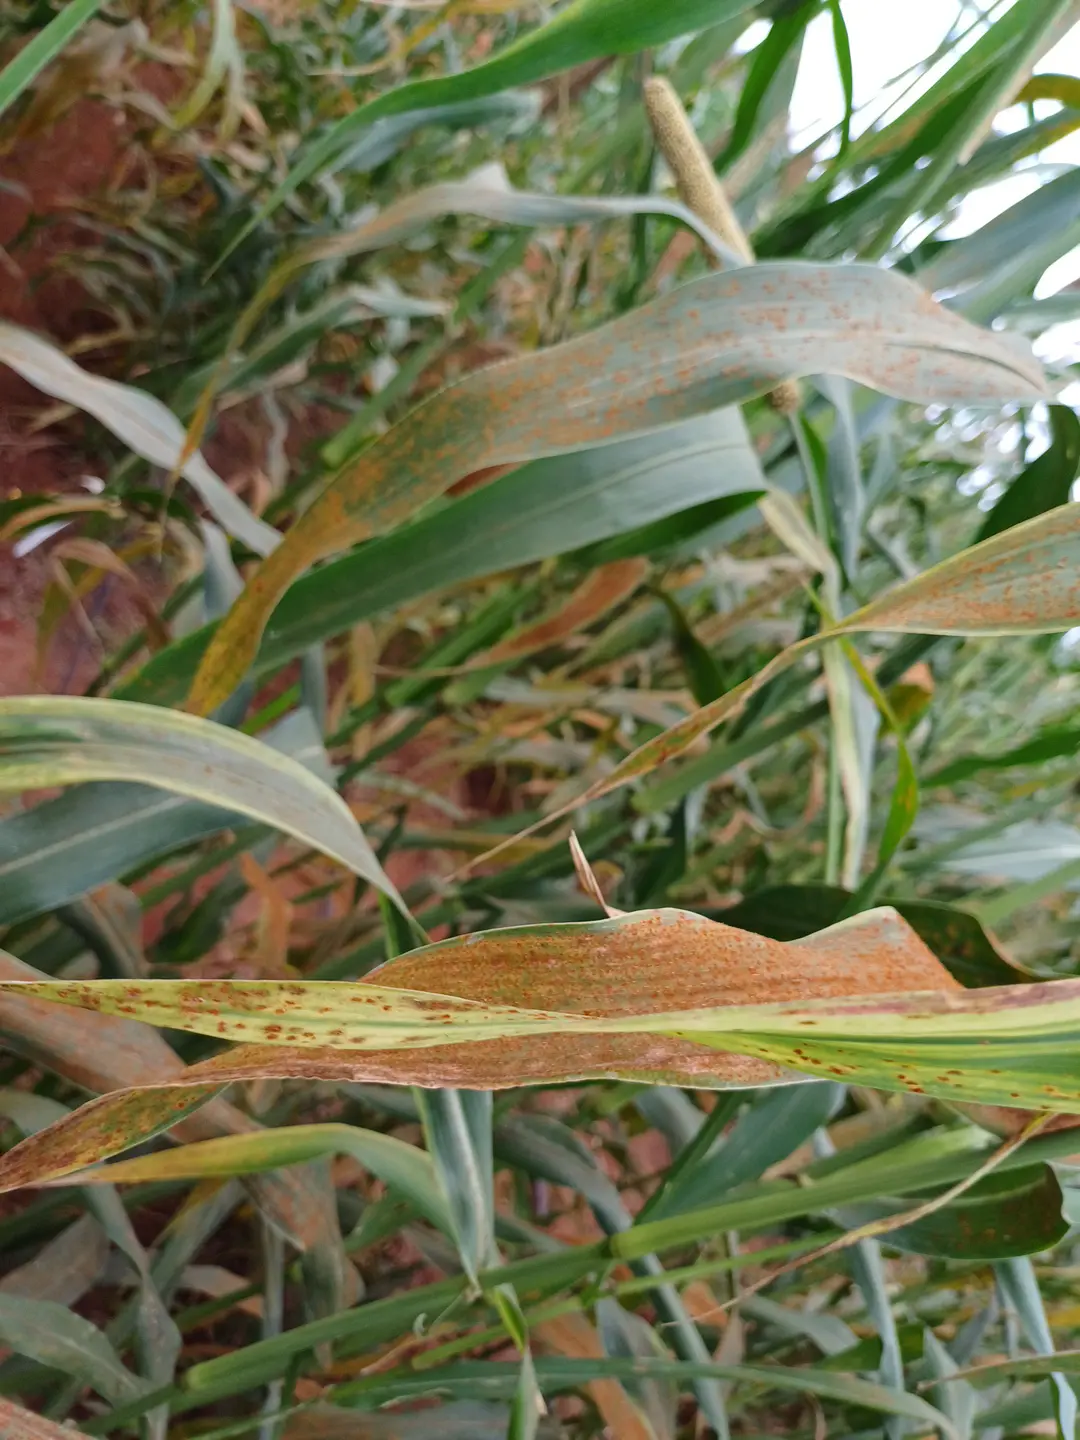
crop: pearl millet
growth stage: filling grain
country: Kenya
